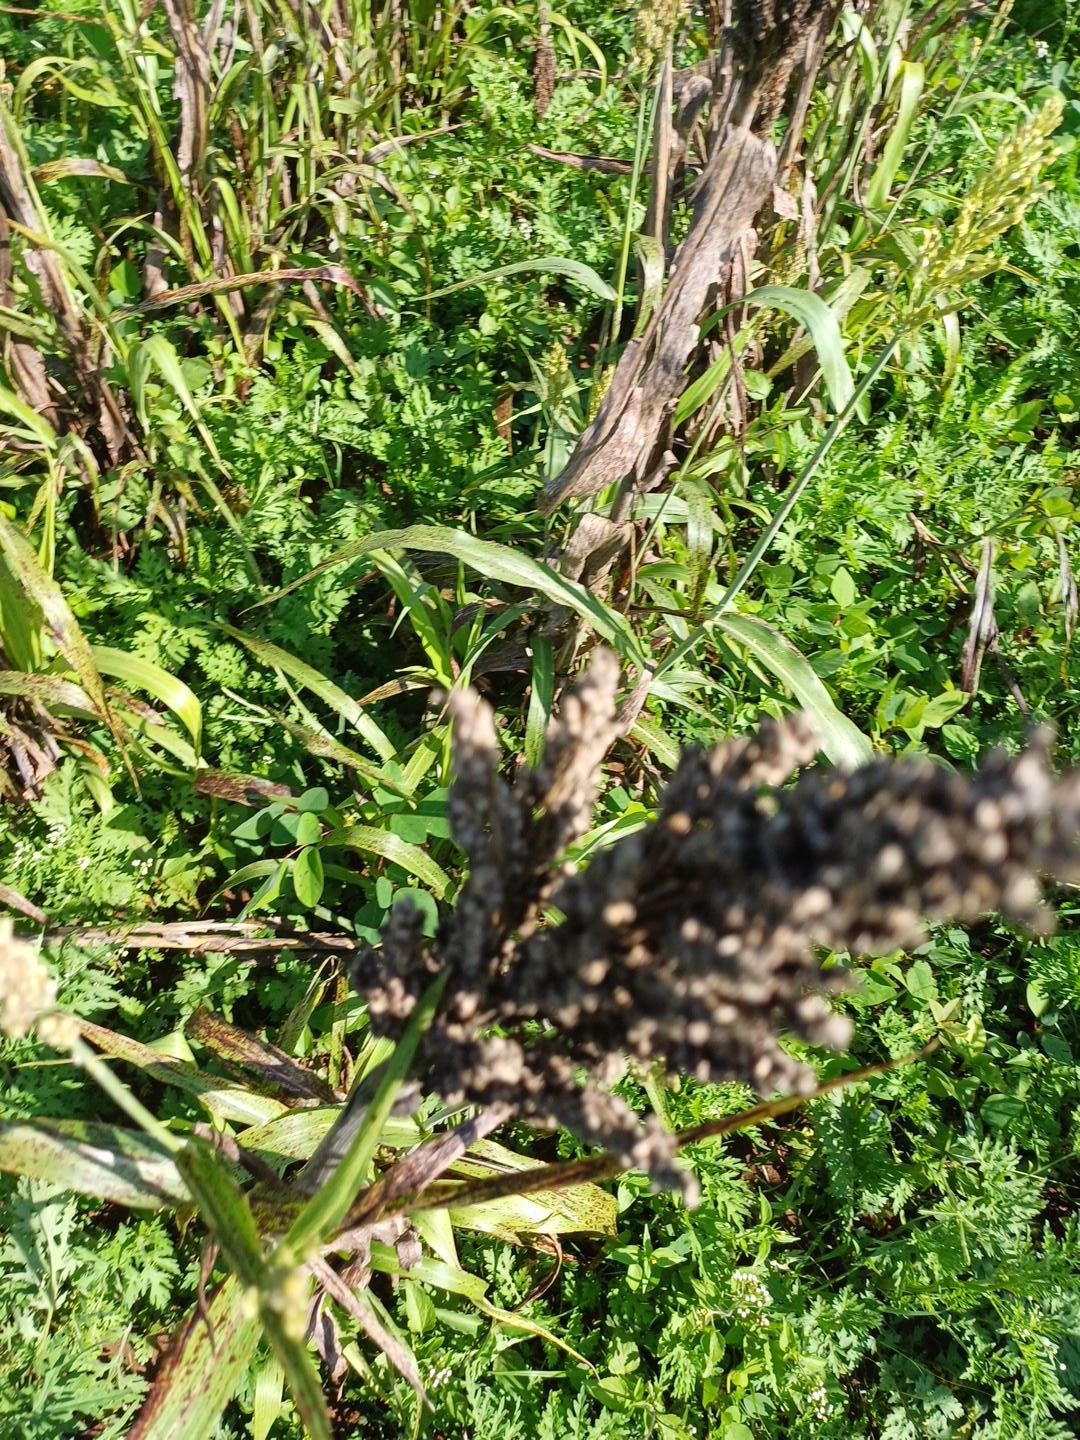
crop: sorghum
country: Kenya
